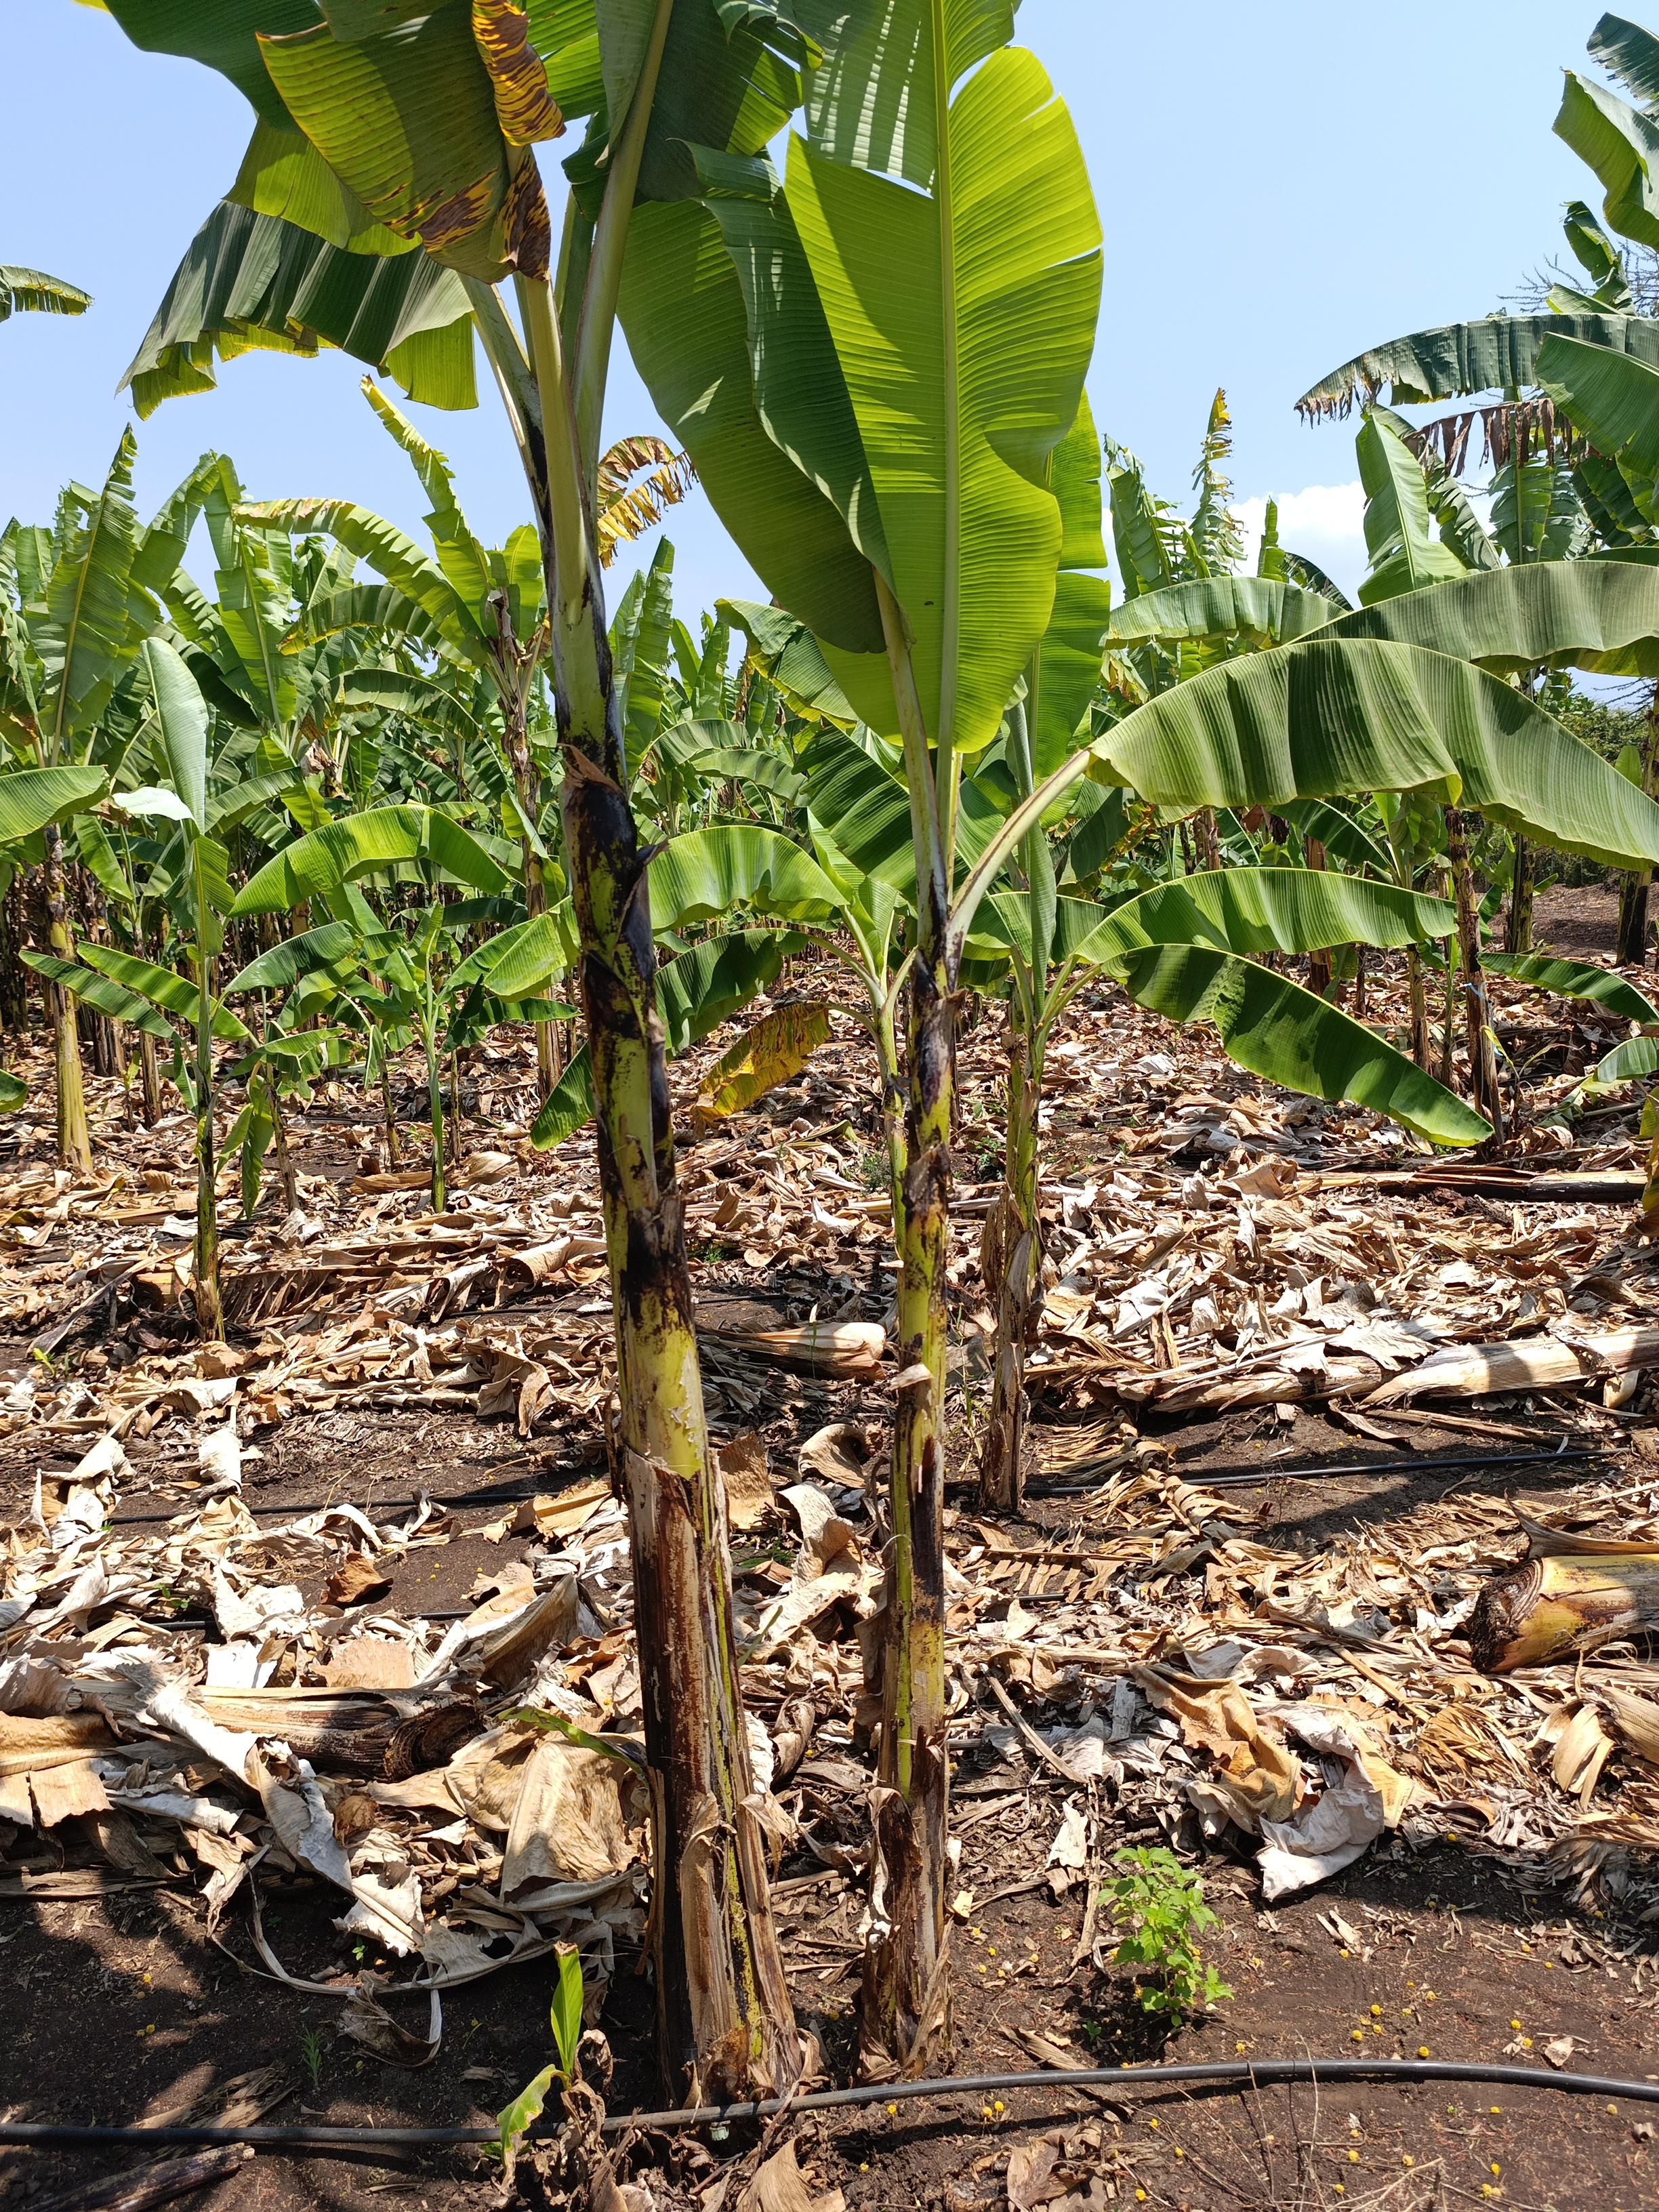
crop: banana
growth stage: vegetative
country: Tanzania
